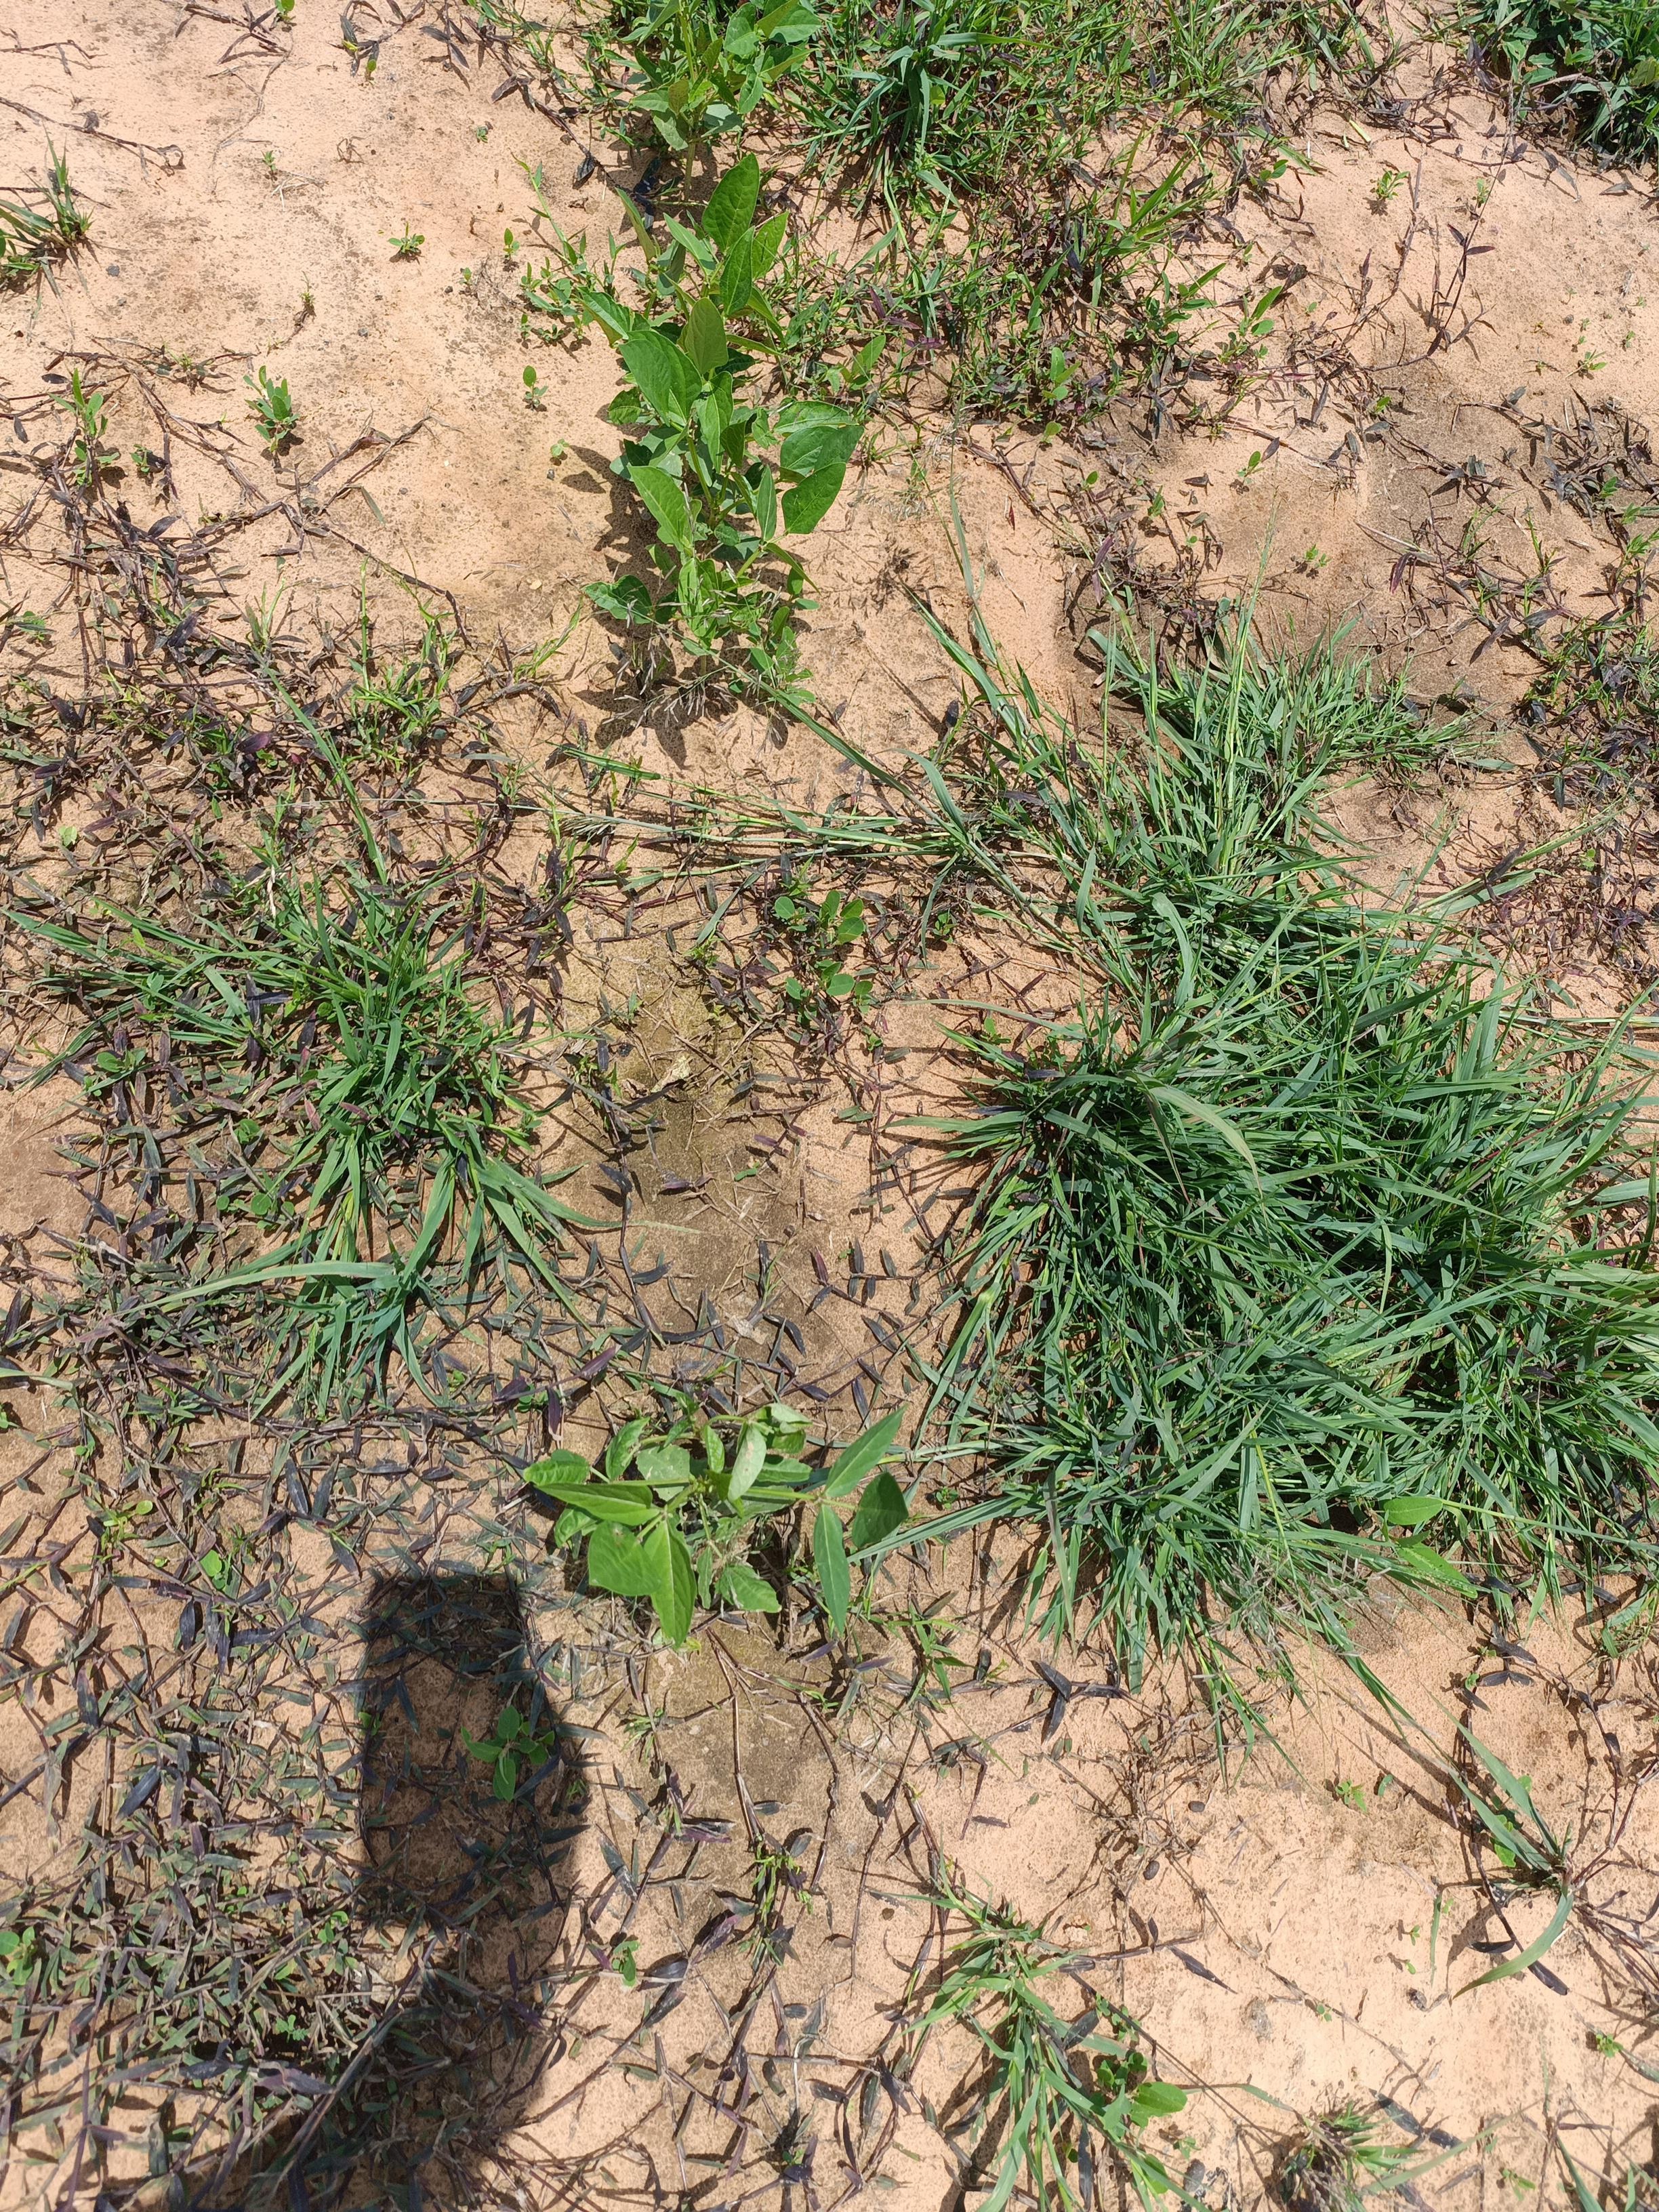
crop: cowpea
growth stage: emergence
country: Nigeria
